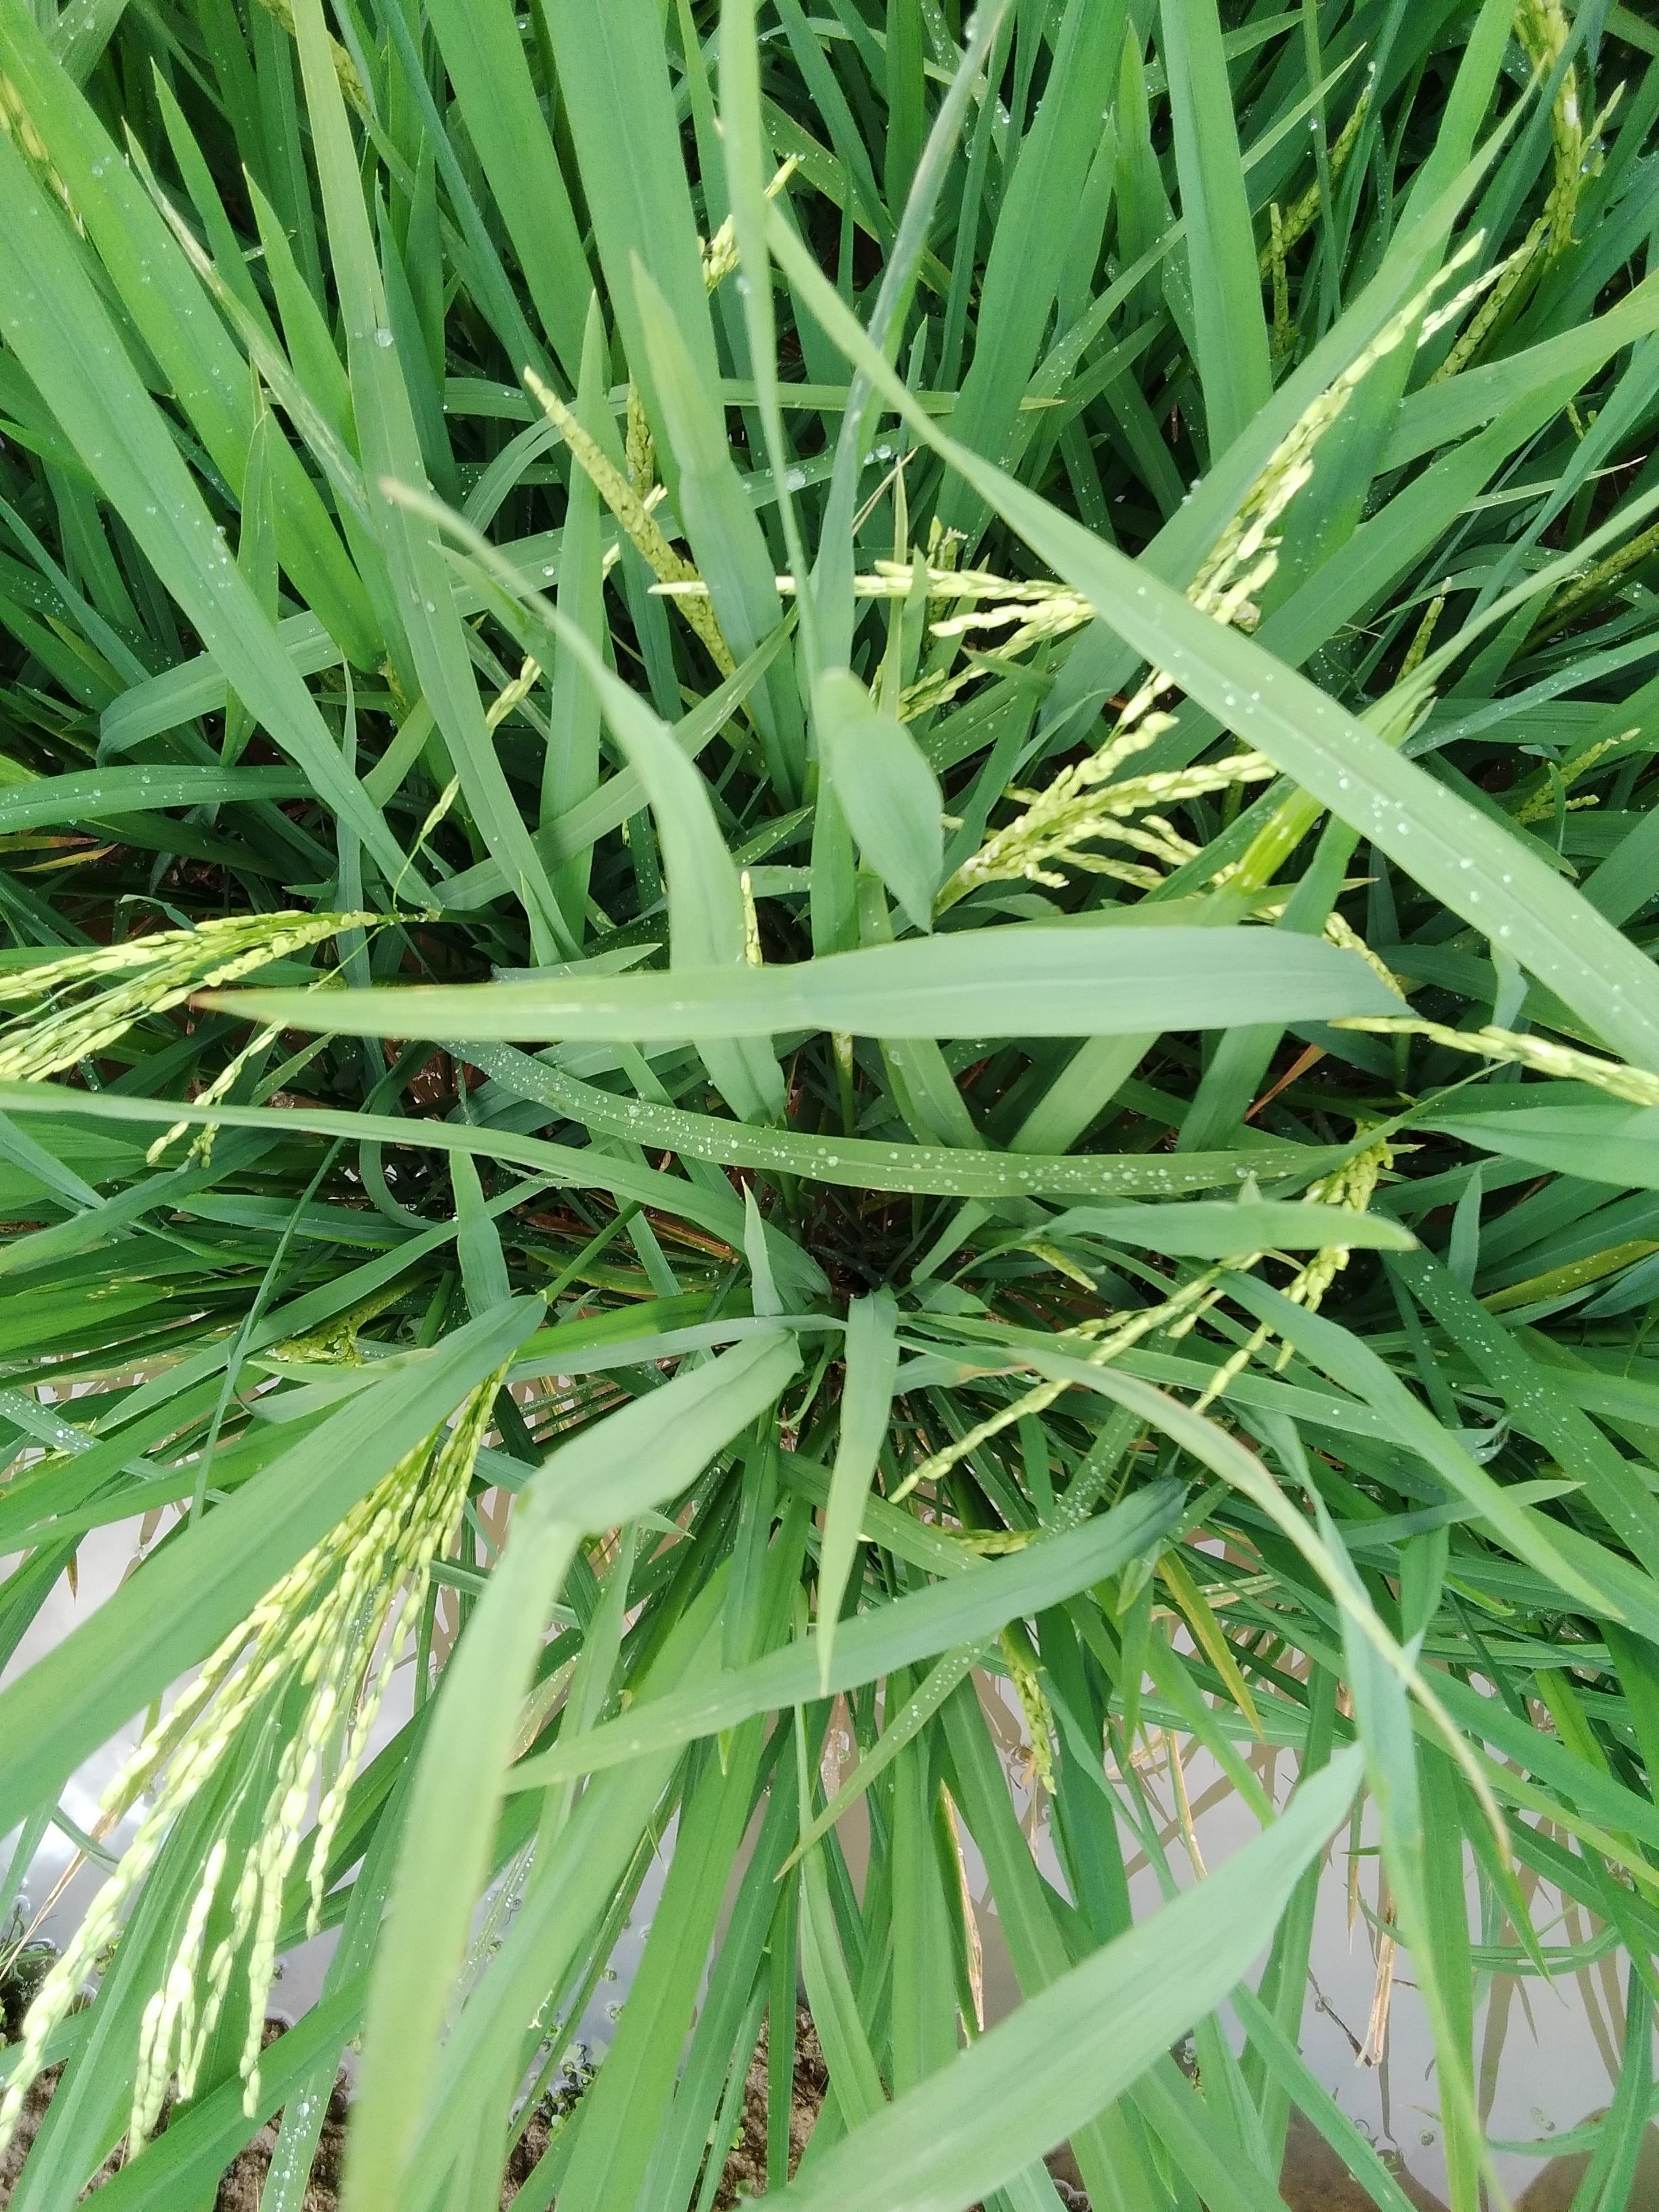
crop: rice
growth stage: flowering
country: Nigeria
